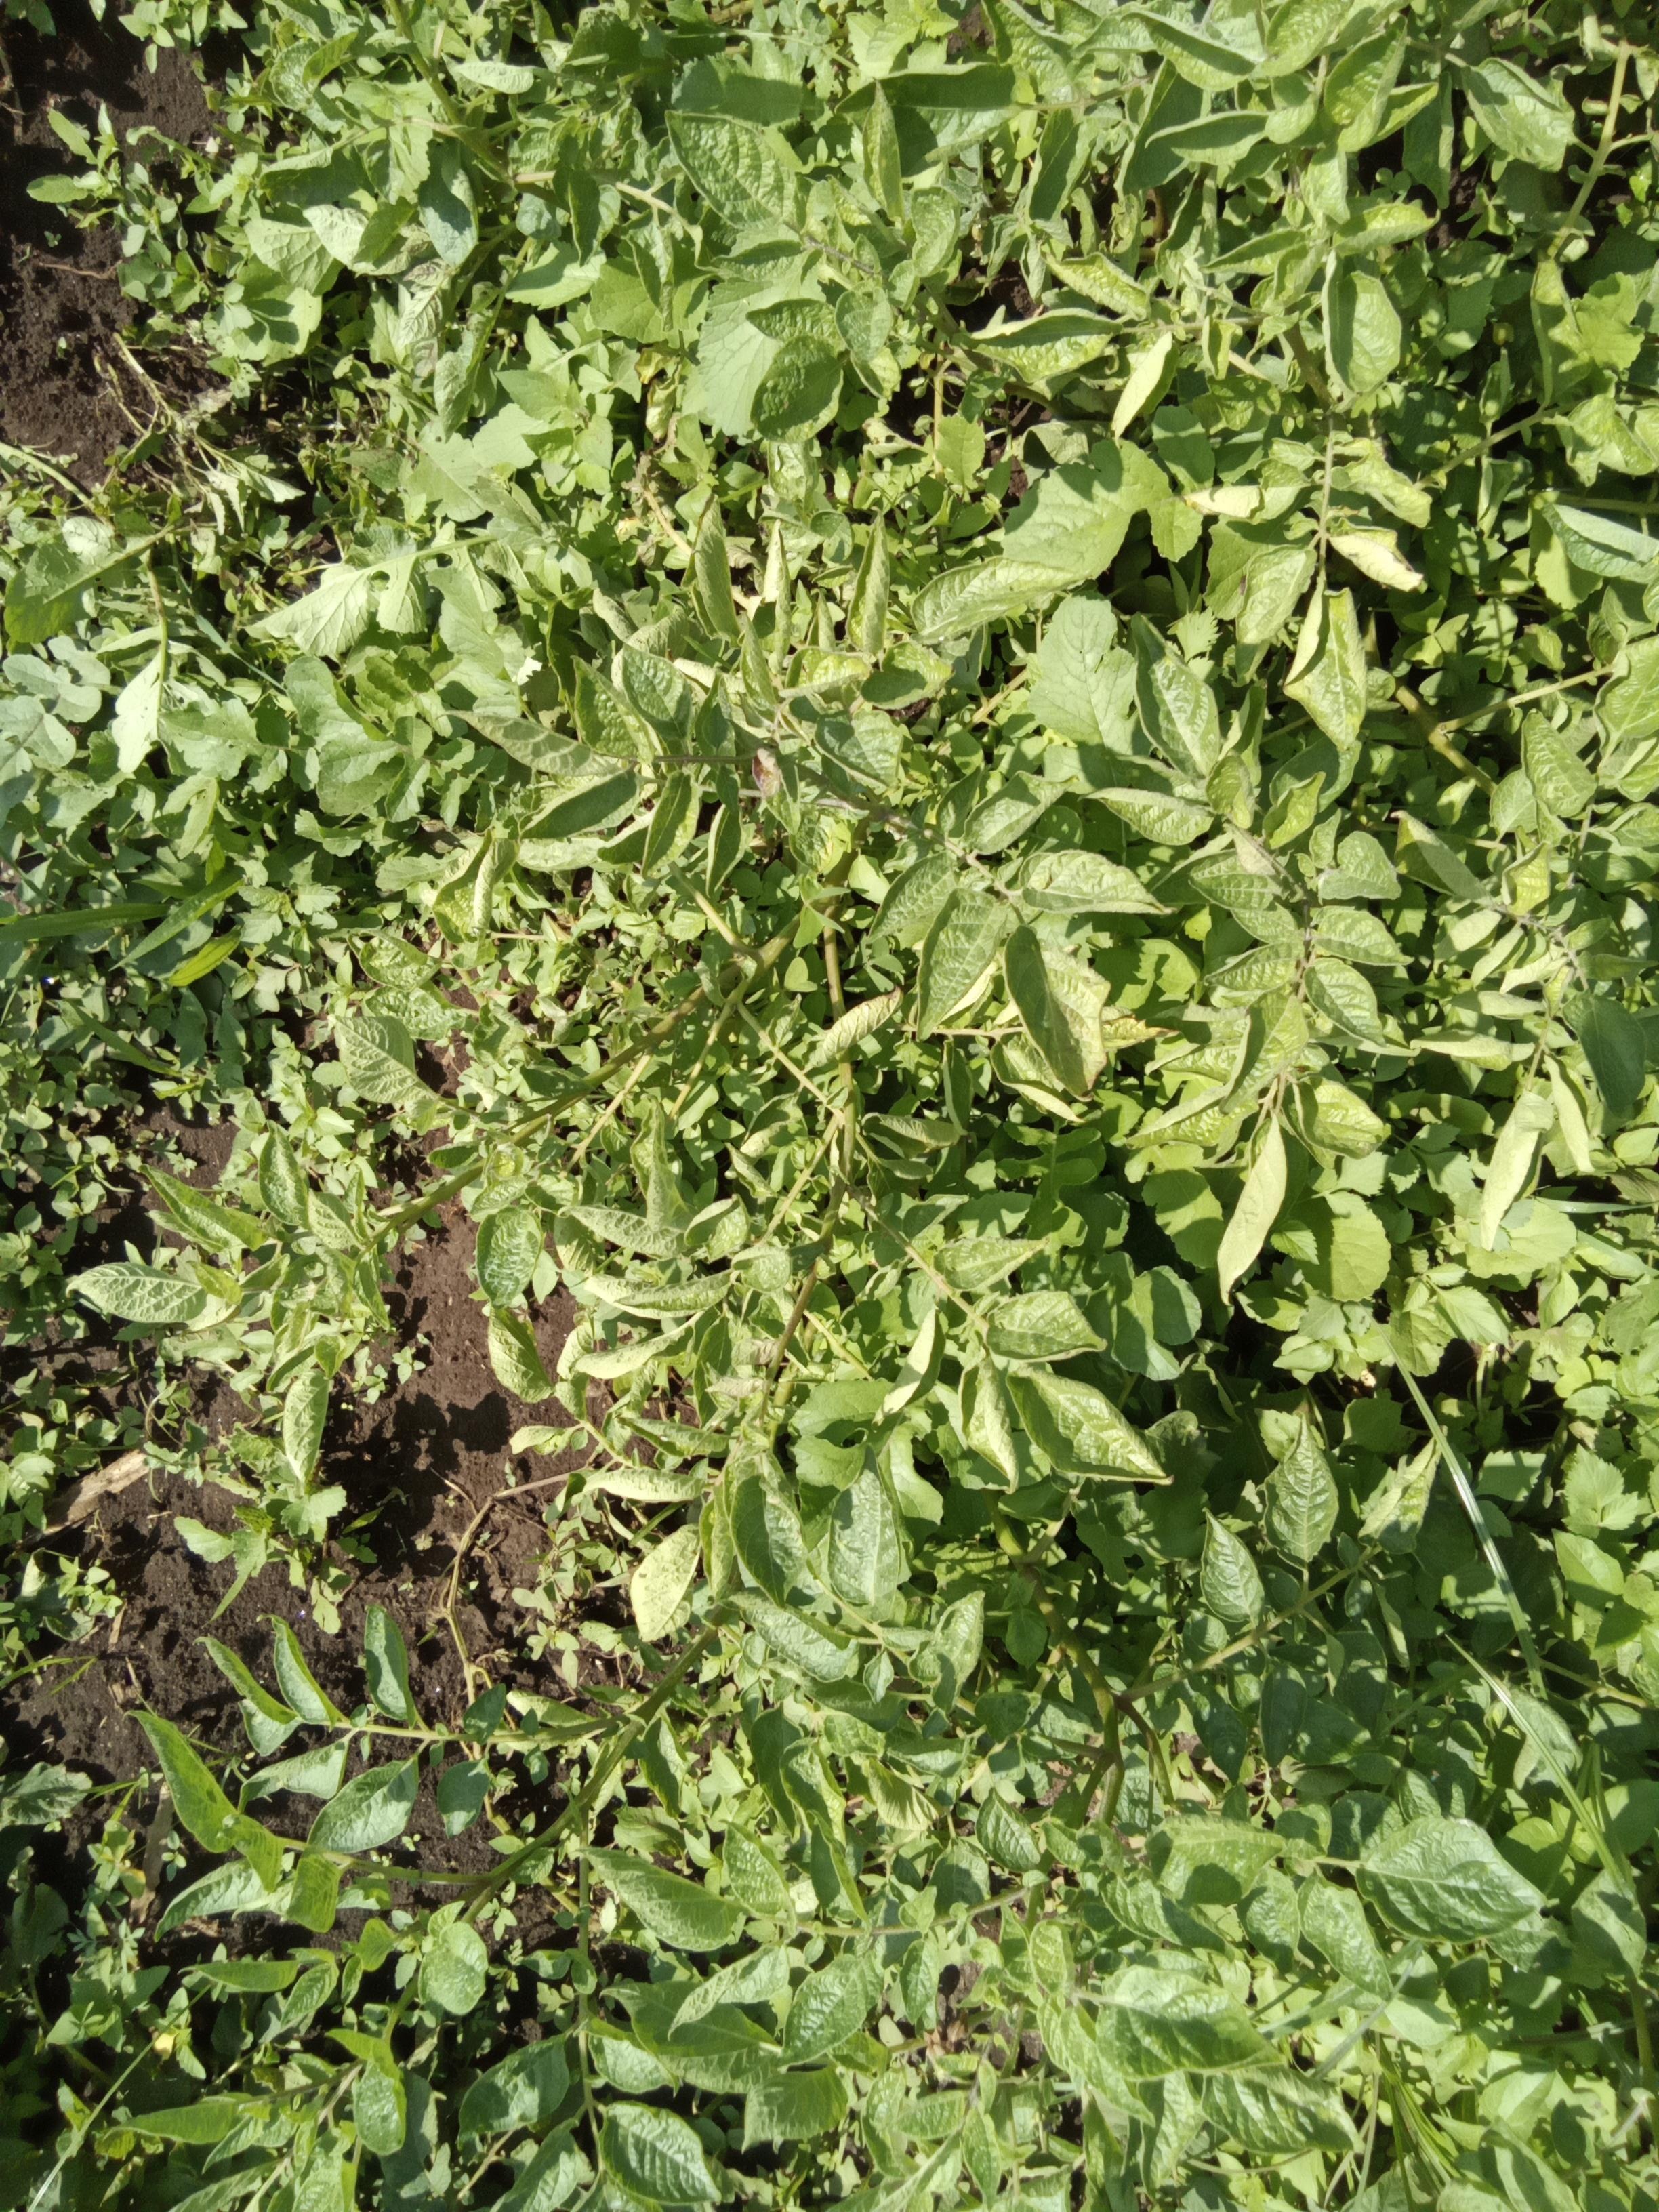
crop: potato
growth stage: flowering
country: Kenya
